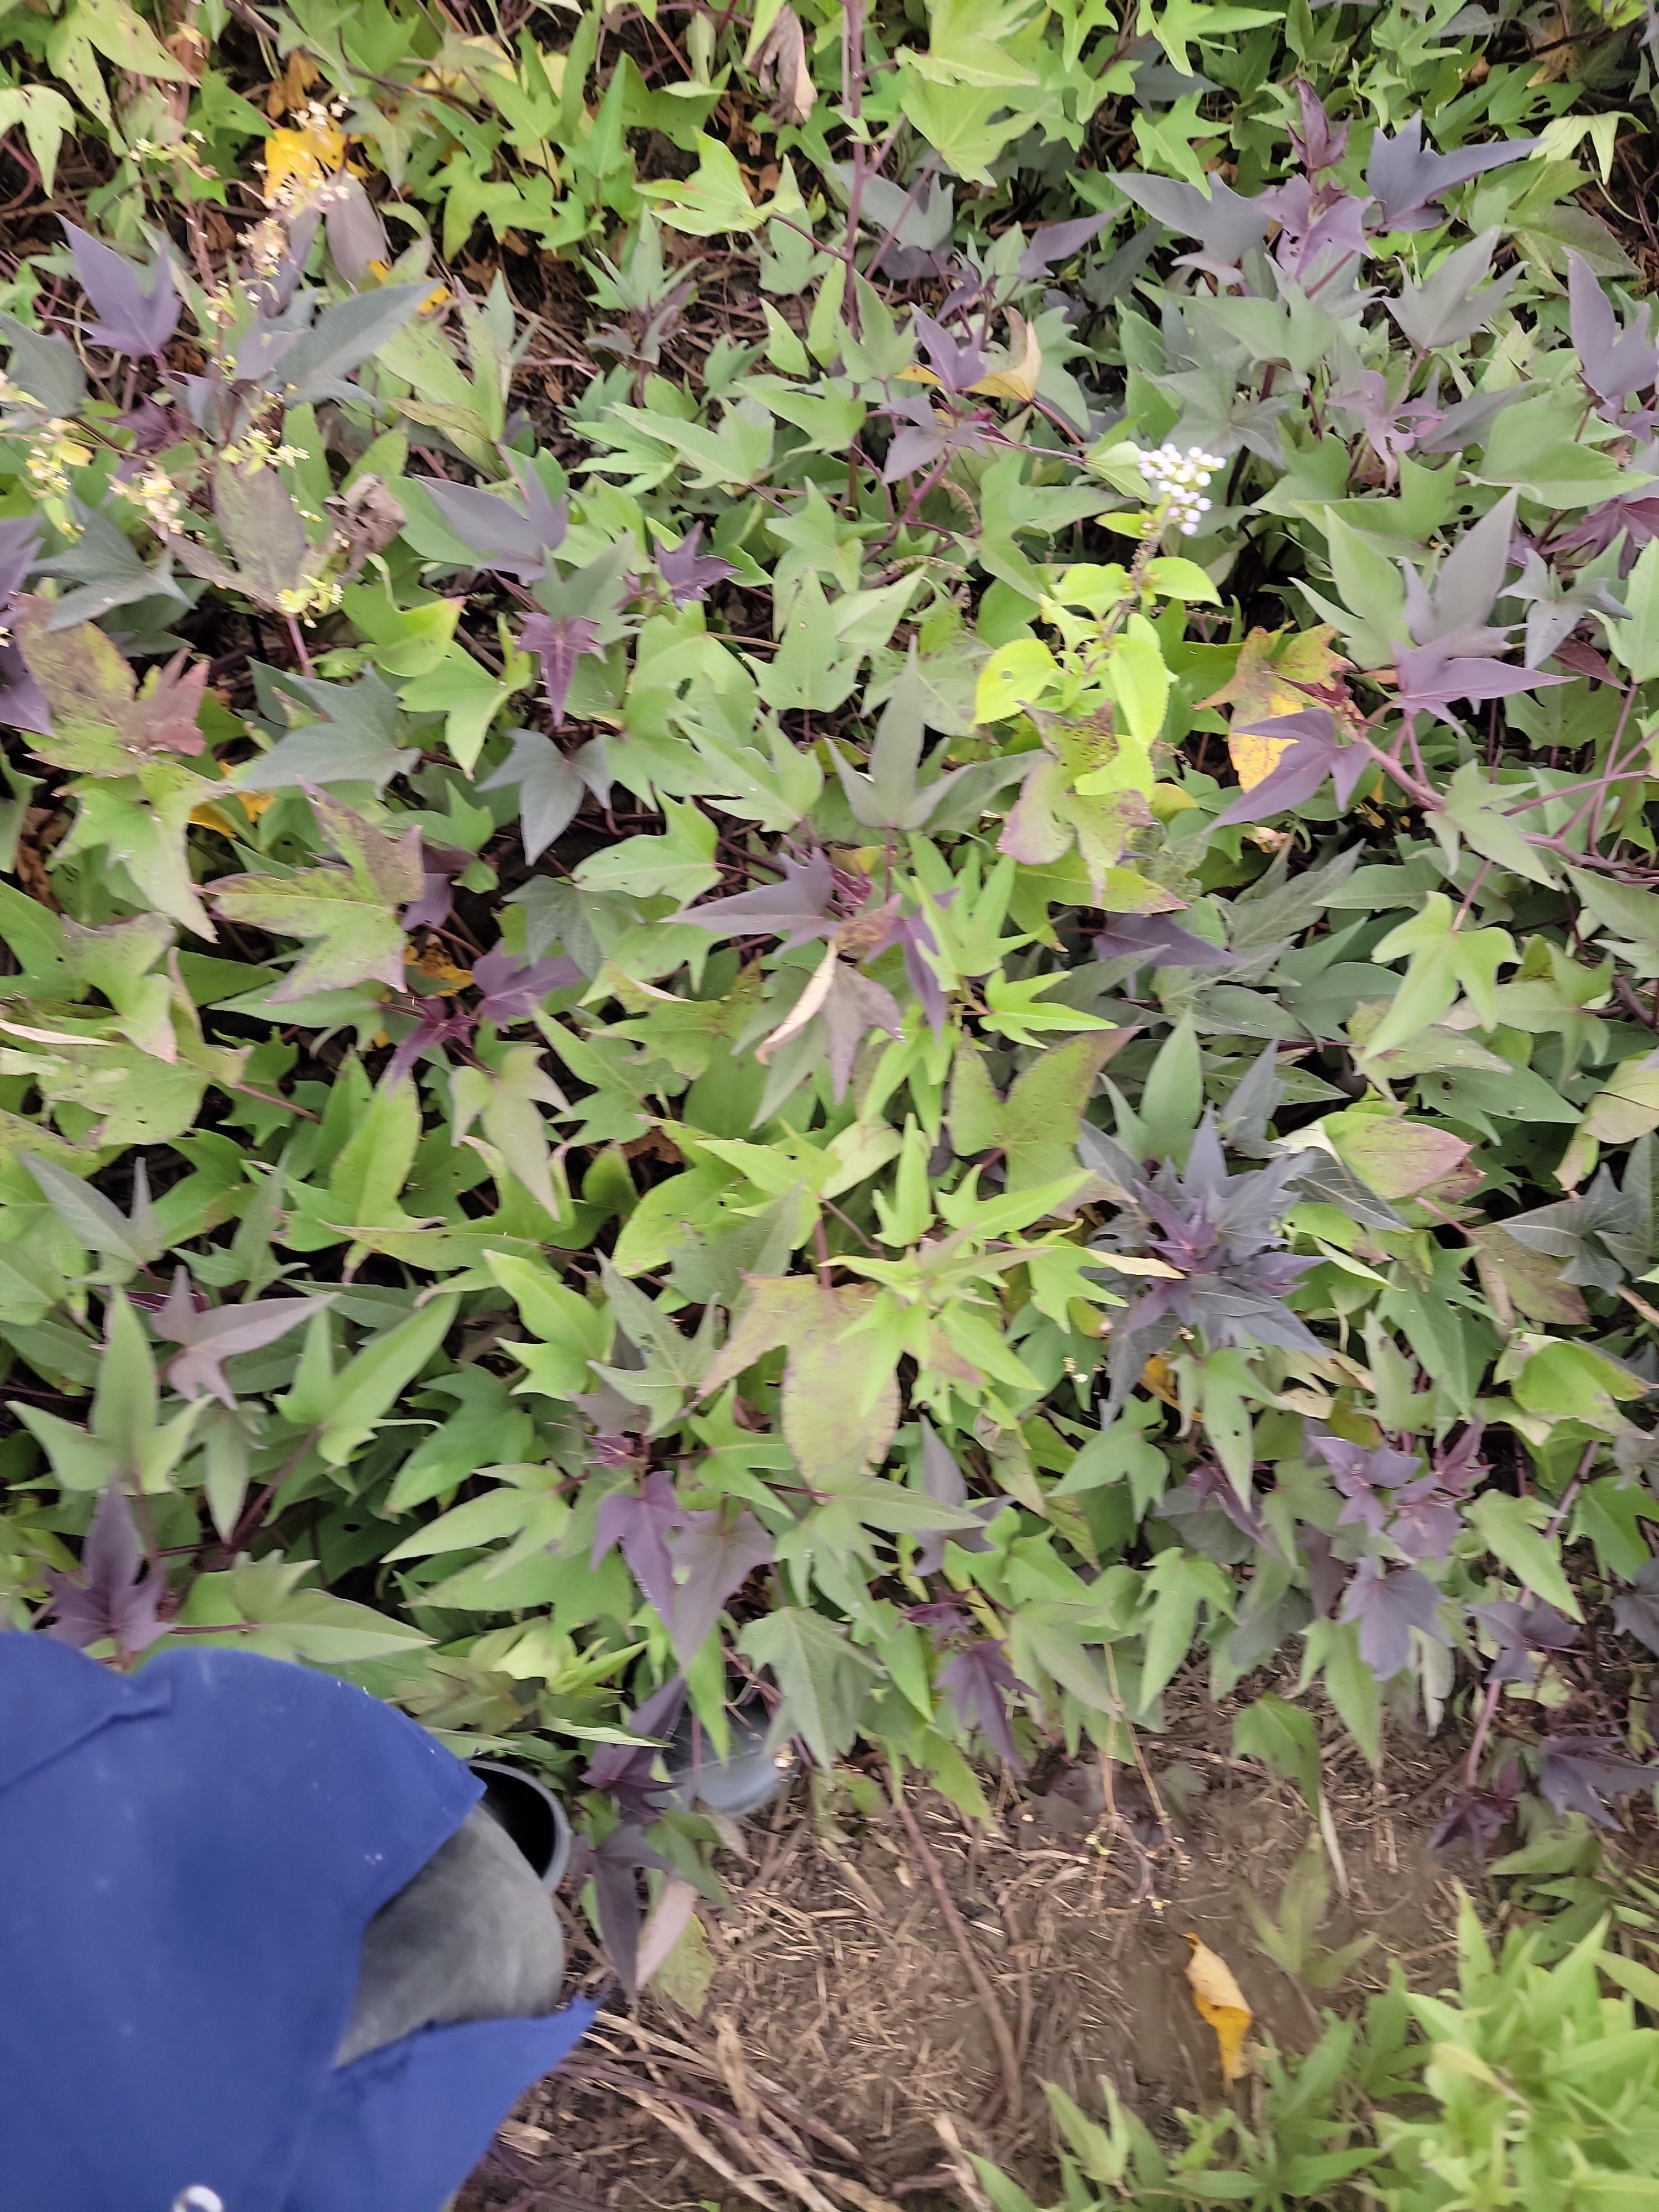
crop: sweet potato
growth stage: flowering
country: Tanzania
